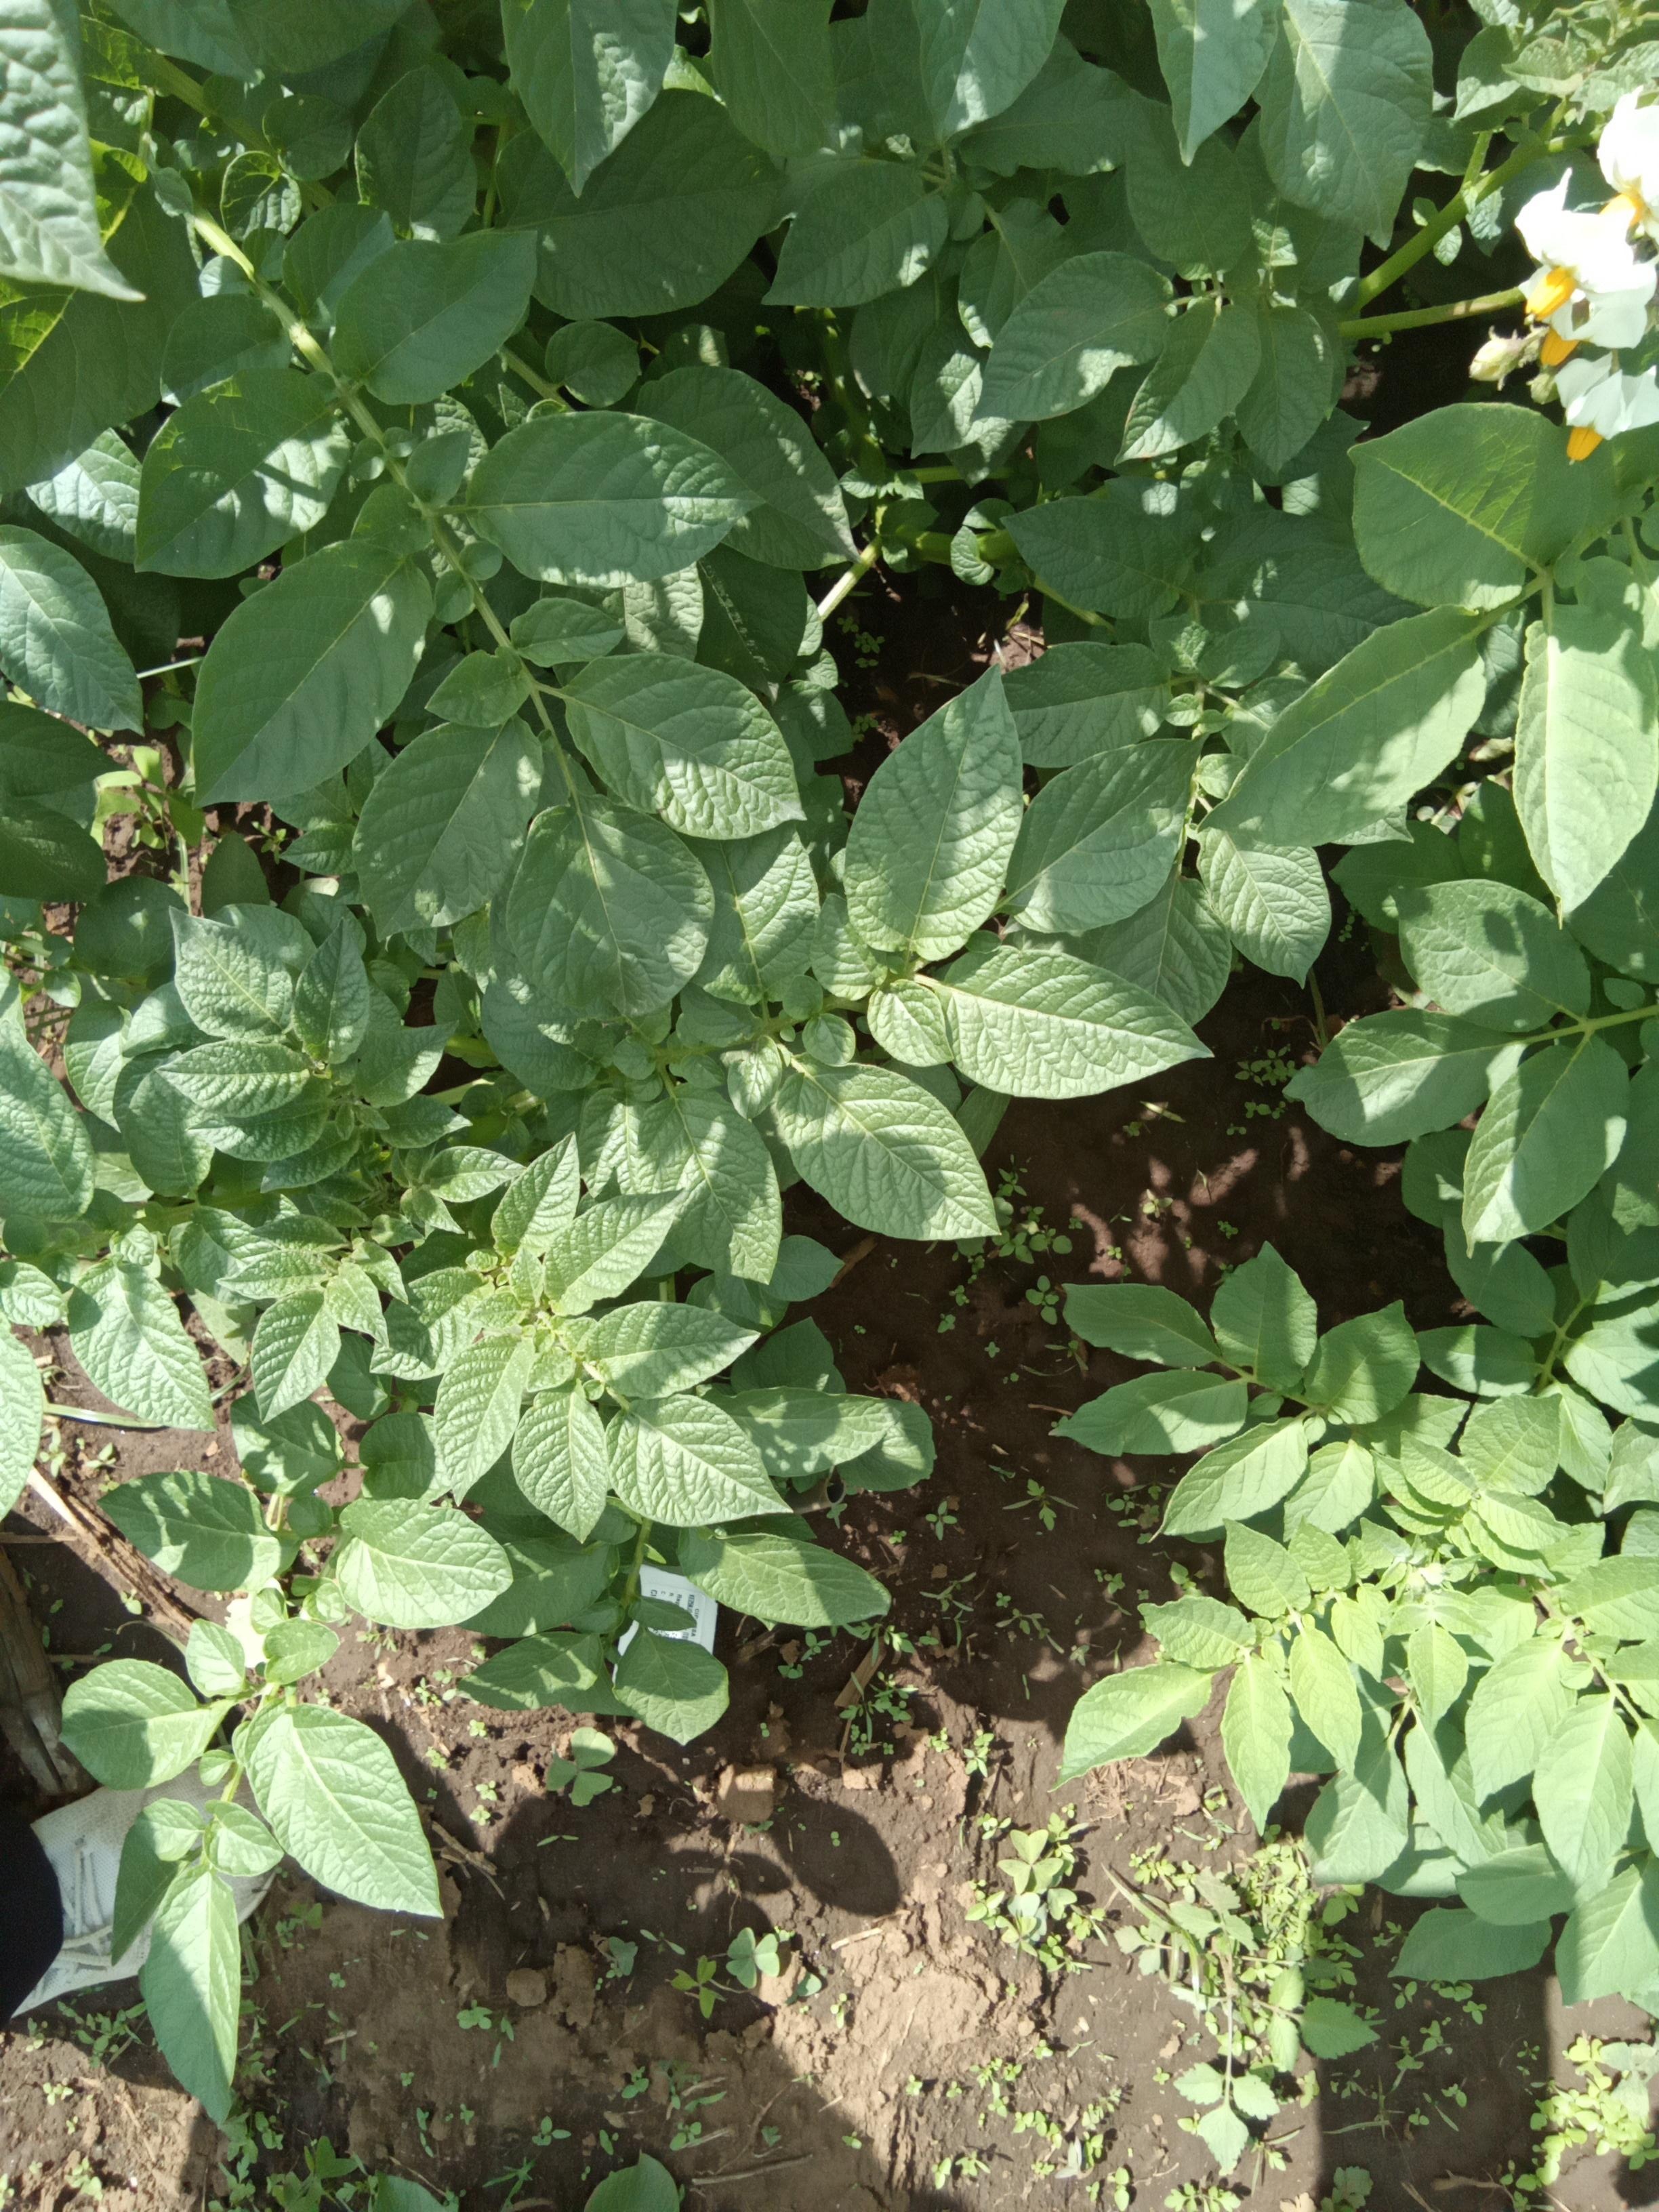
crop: potato
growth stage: flowering
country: Kenya
